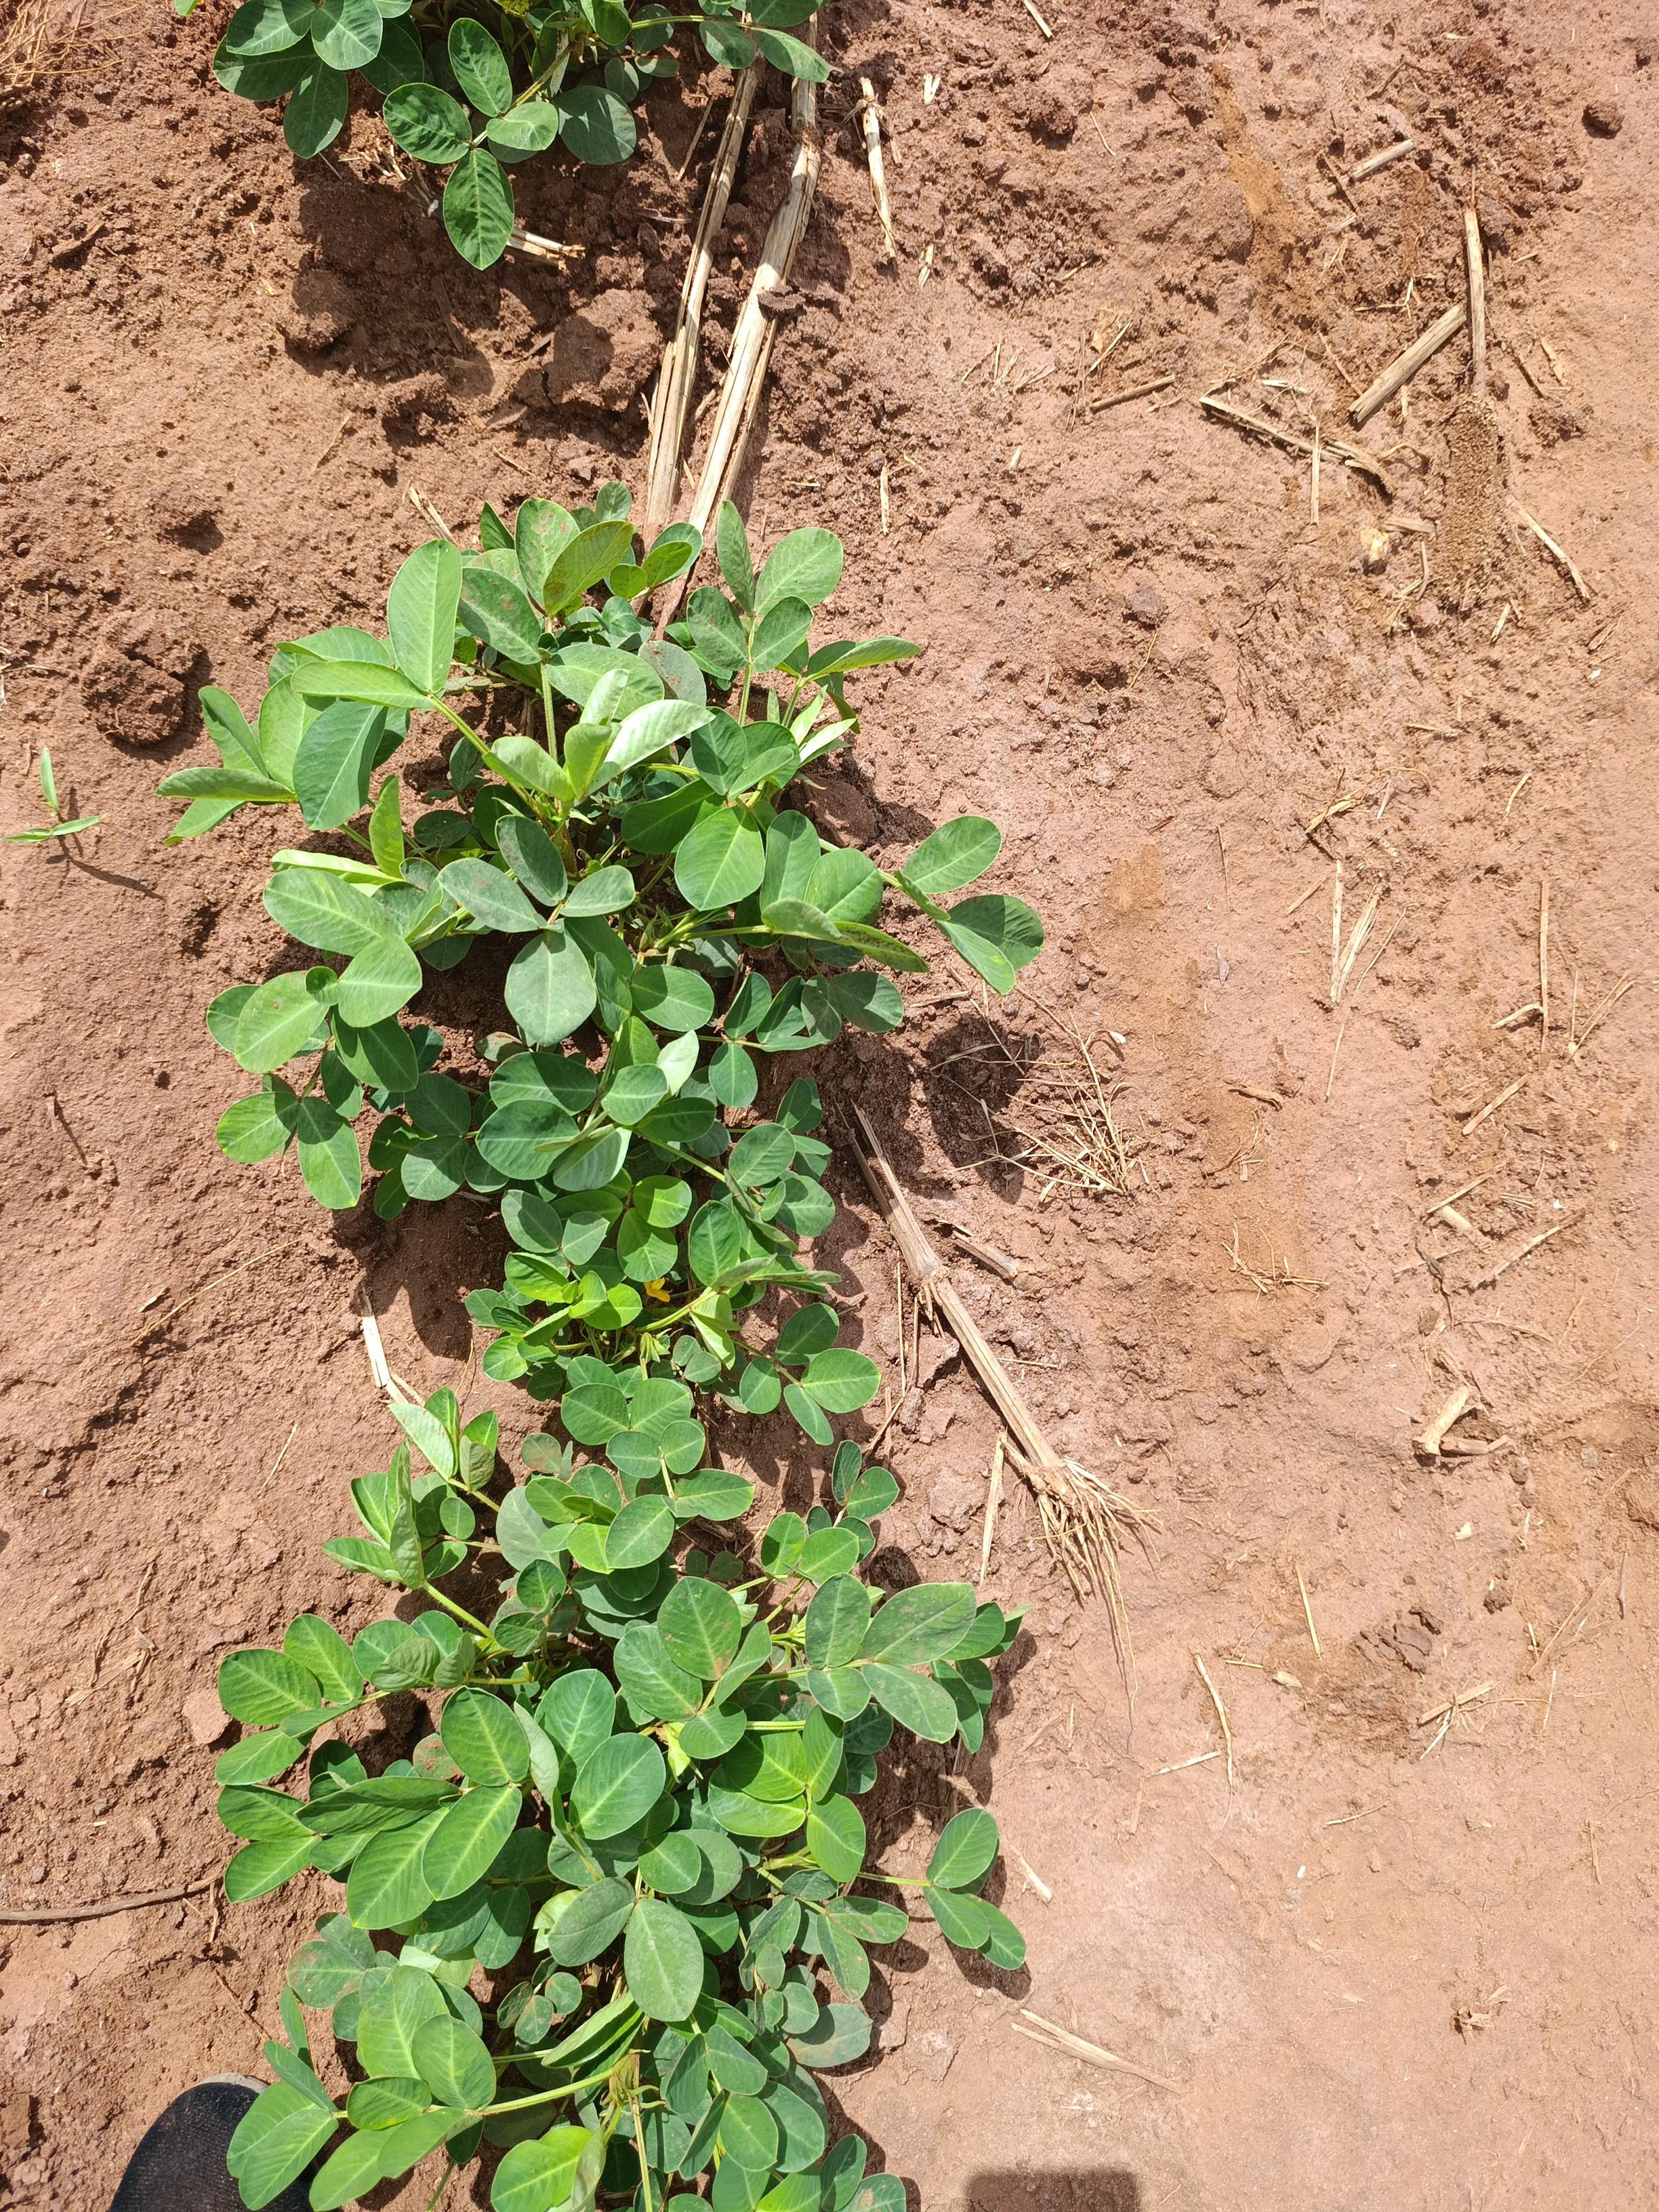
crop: groundnut
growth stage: flowering
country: Kenya
